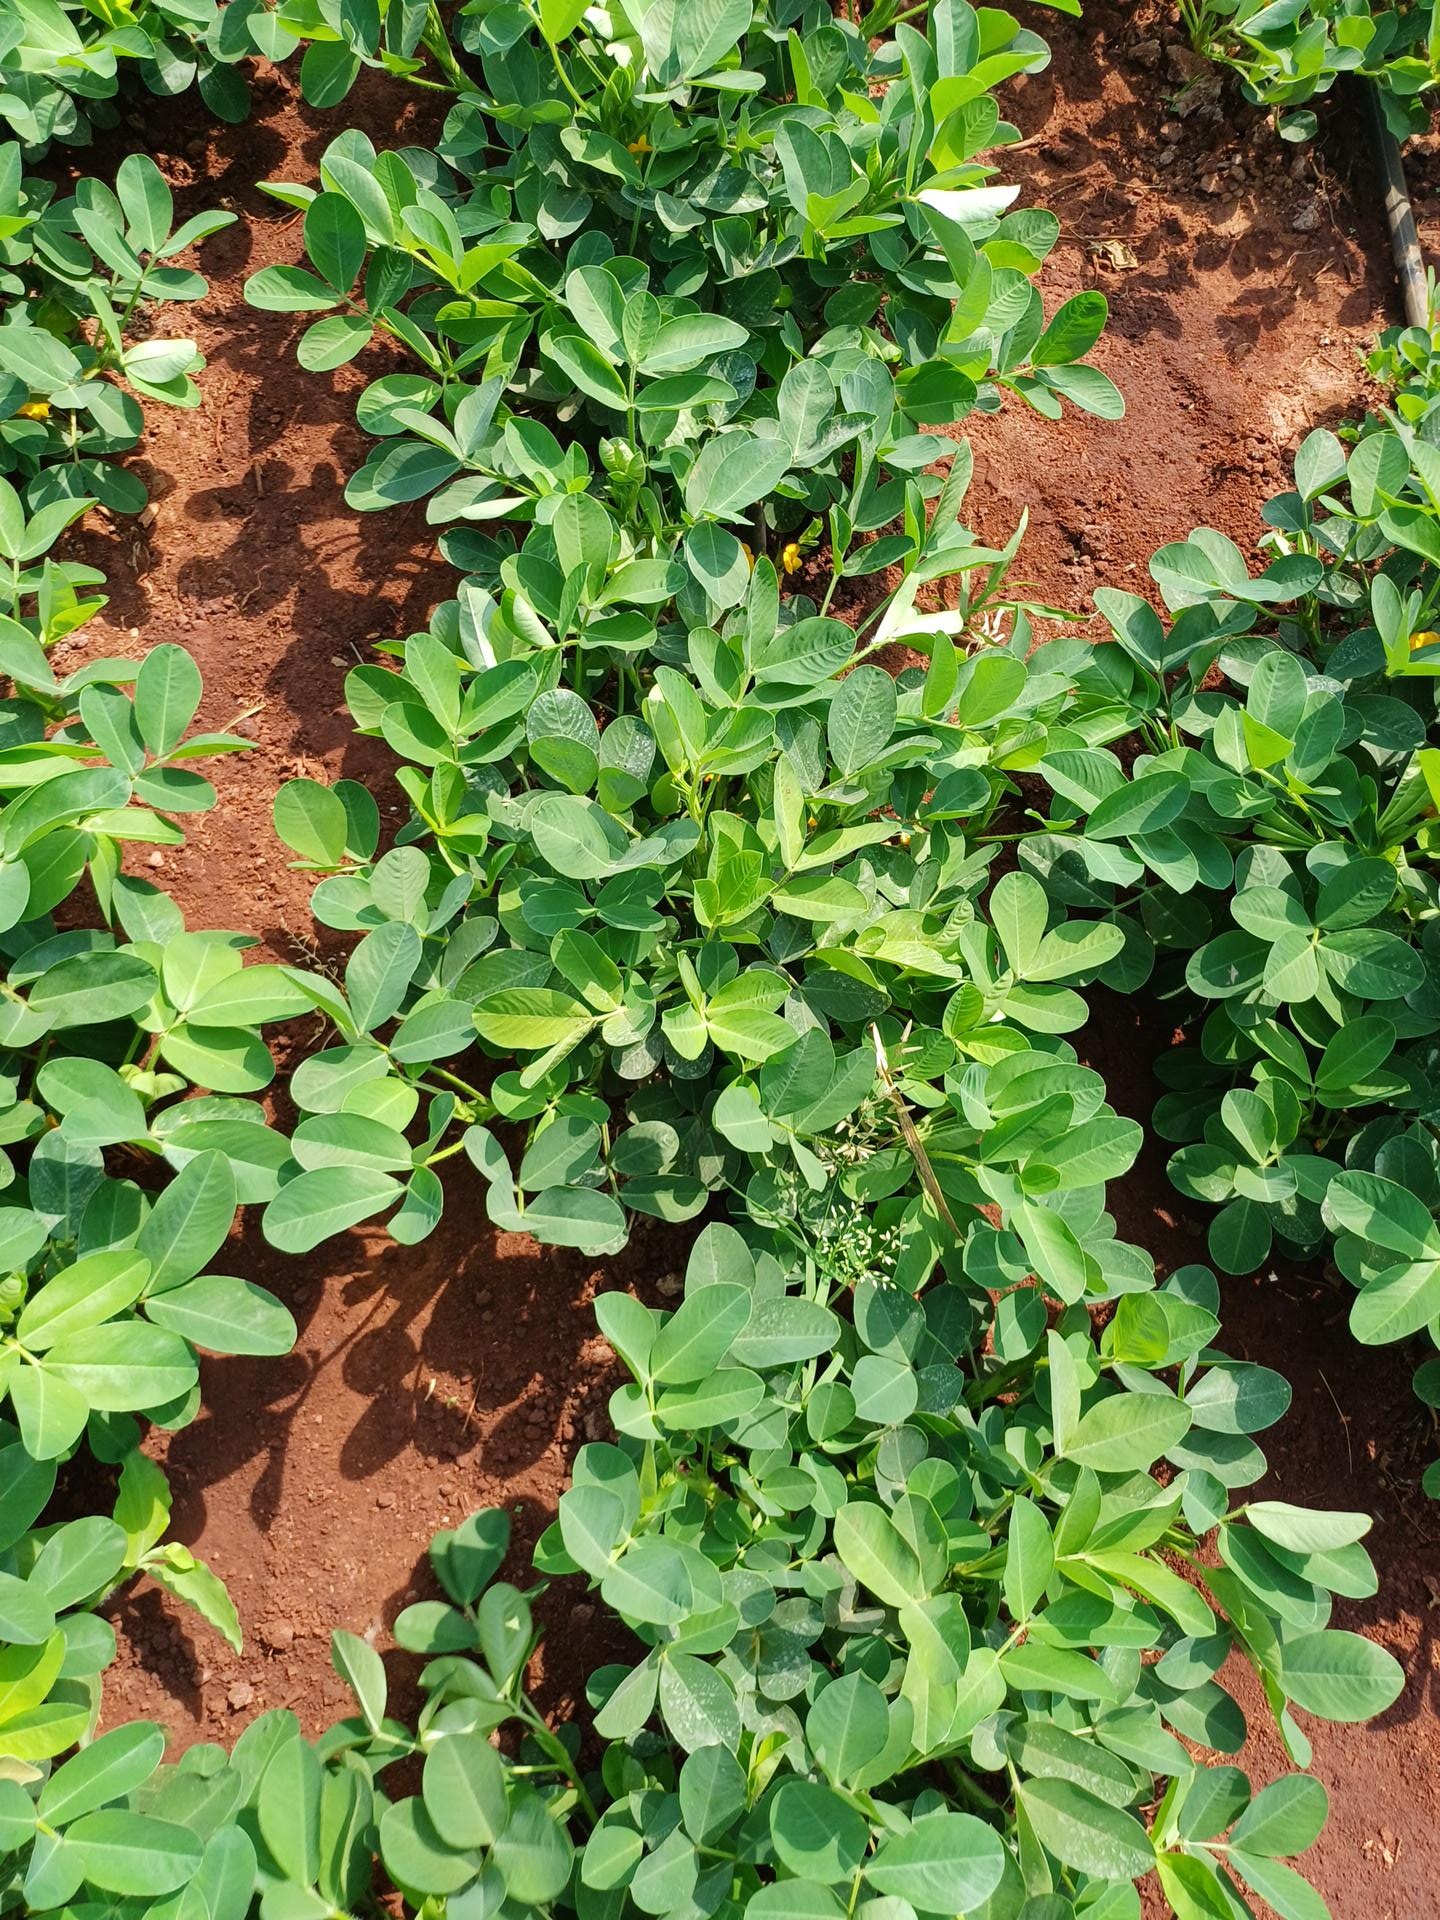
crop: groundnut
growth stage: flowering
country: Kenya
